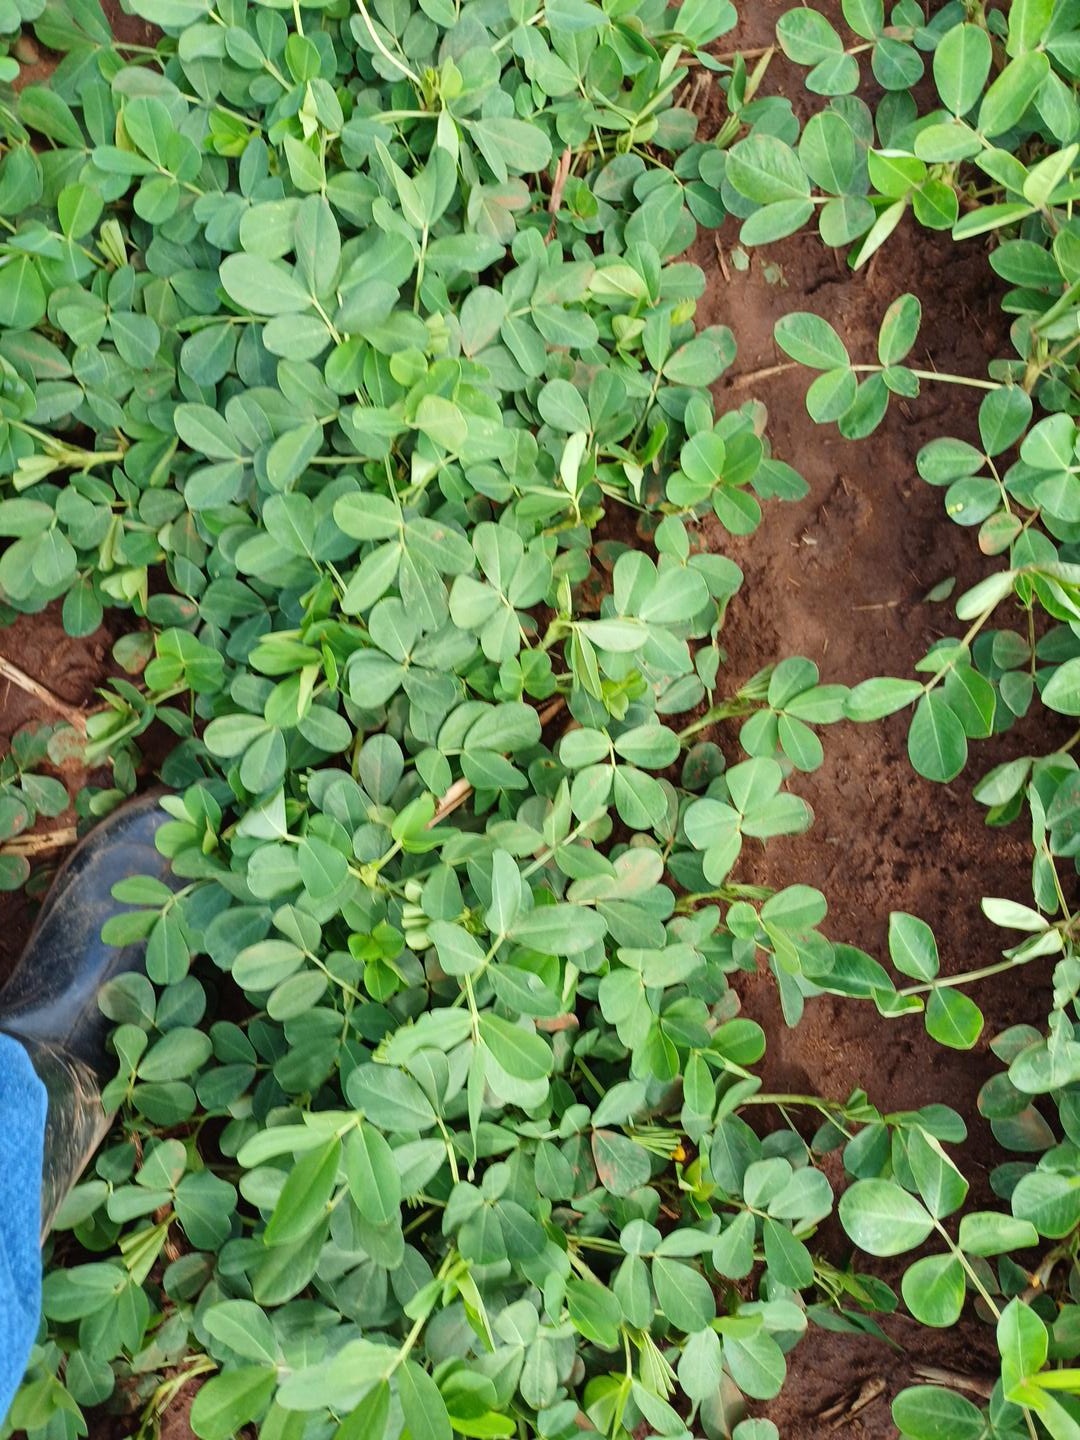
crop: groundnut
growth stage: flowering
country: Kenya
